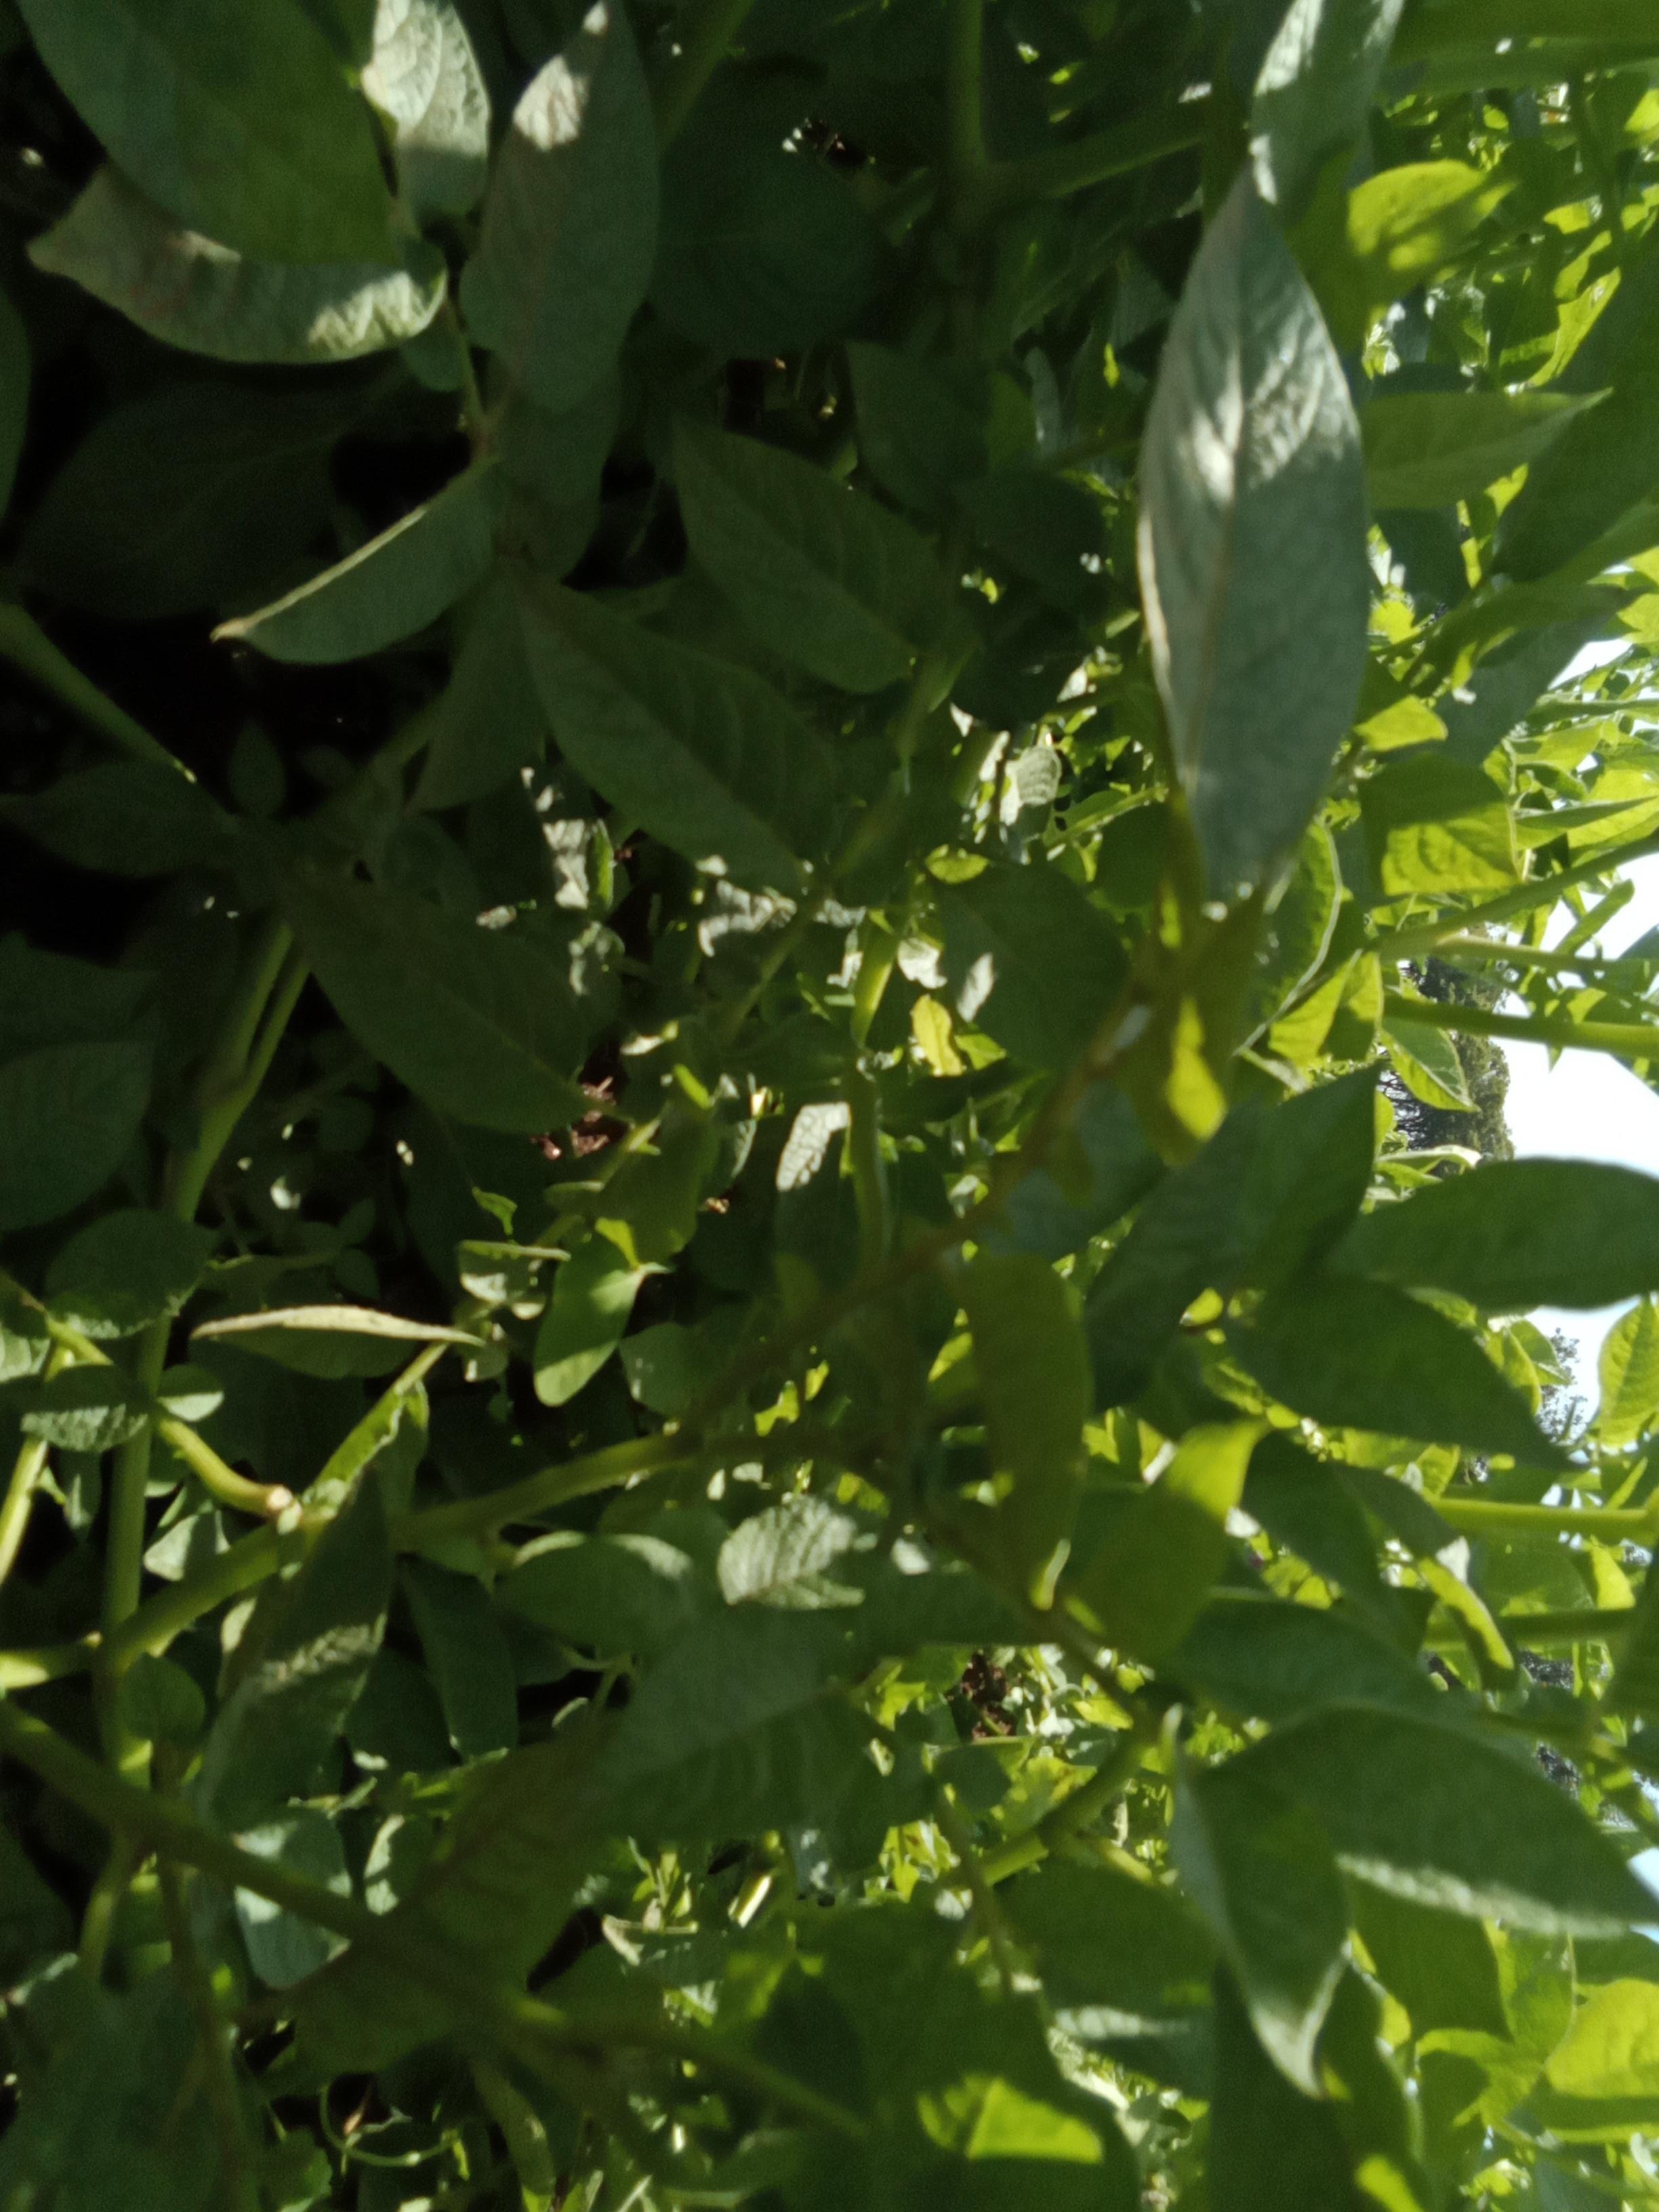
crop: potato
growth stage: flowering
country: Kenya
